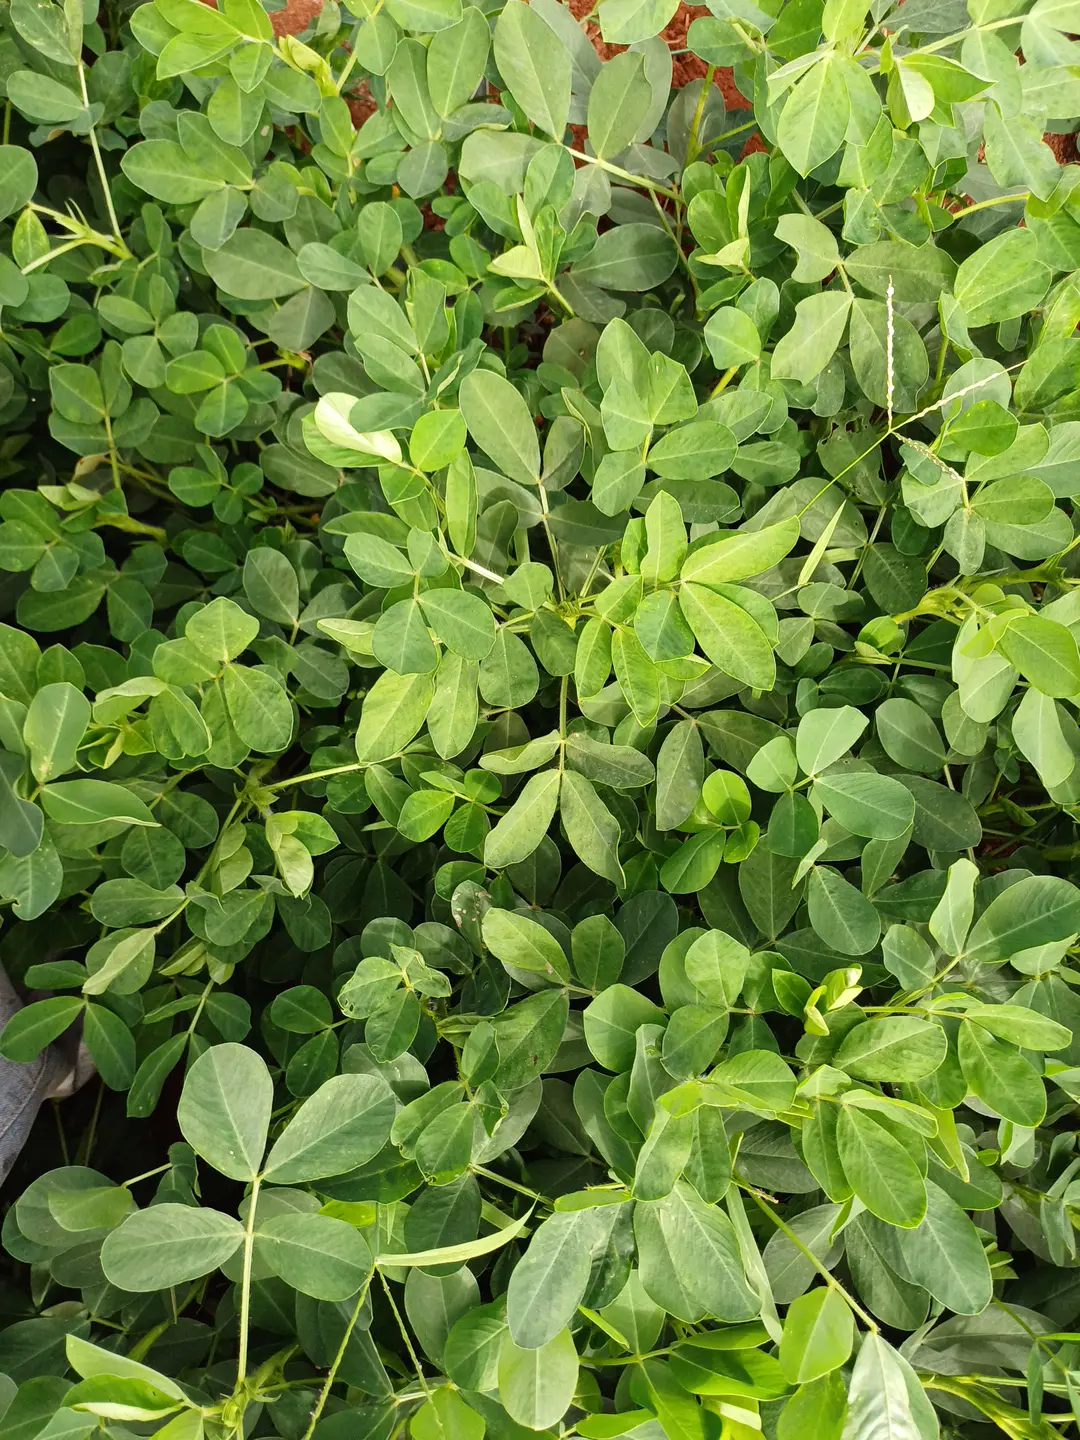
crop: groundnut
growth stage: flowering
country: Kenya
